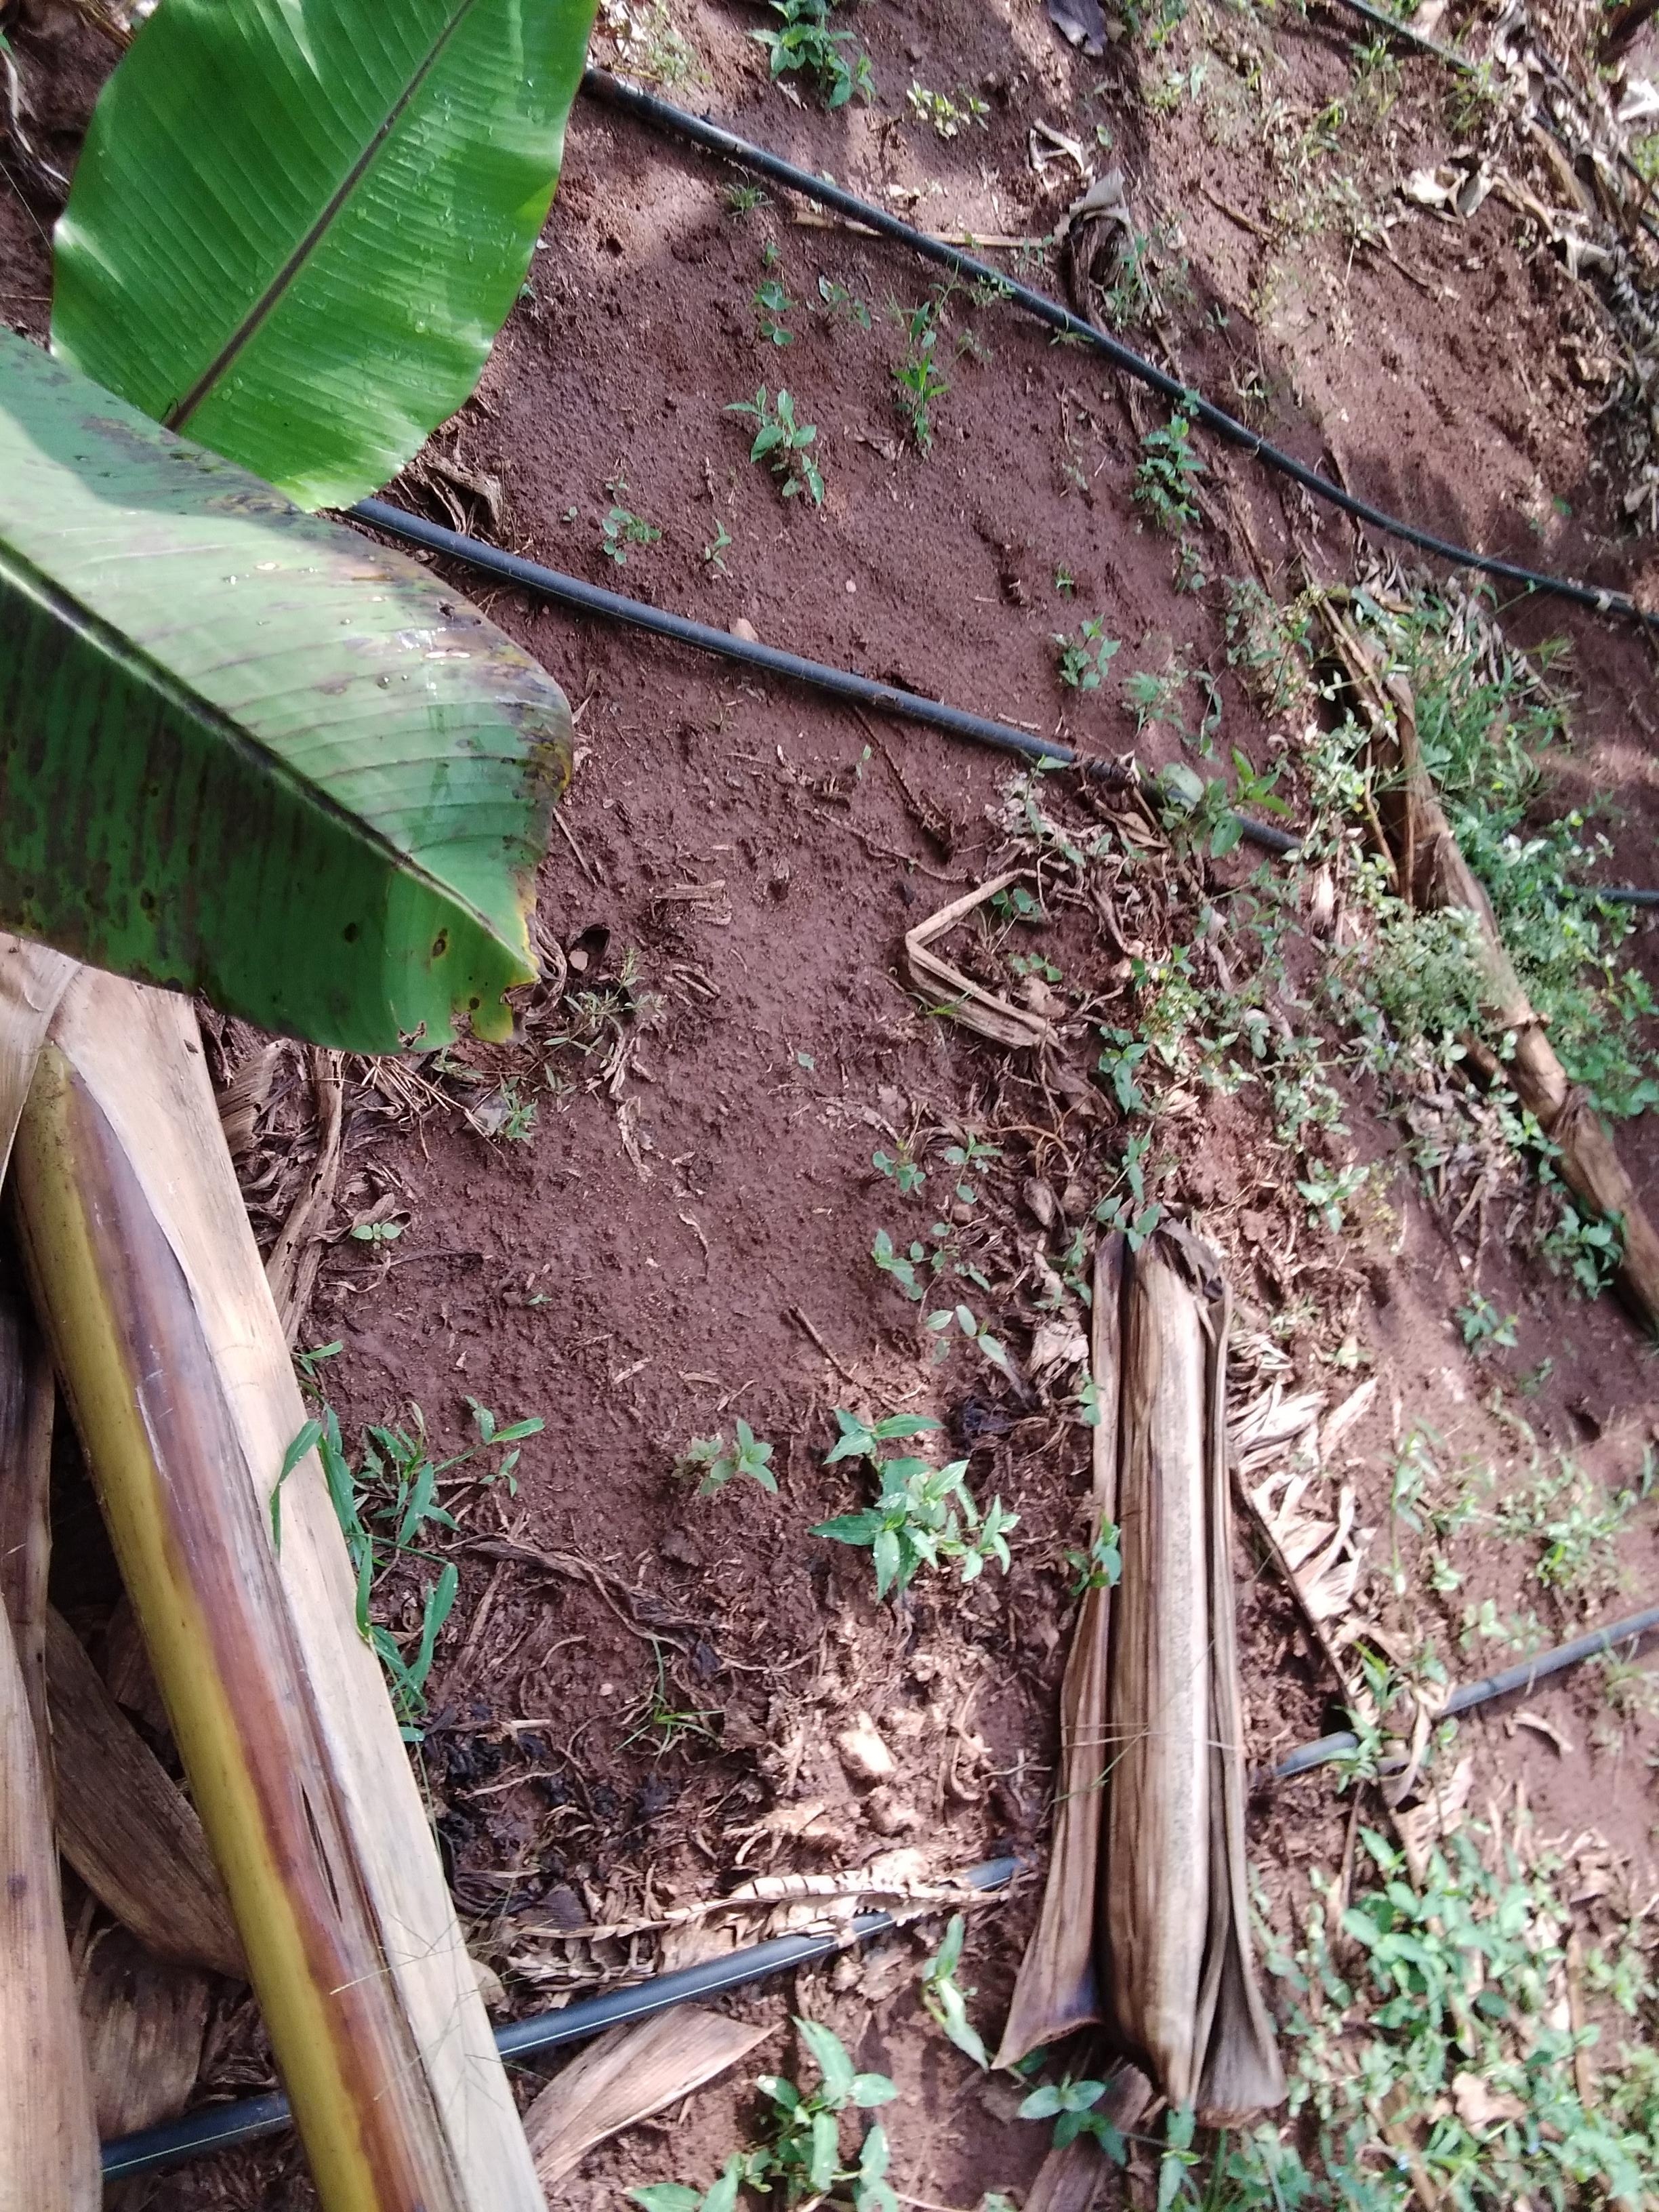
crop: banana
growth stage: harvest maturity
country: Tanzania
